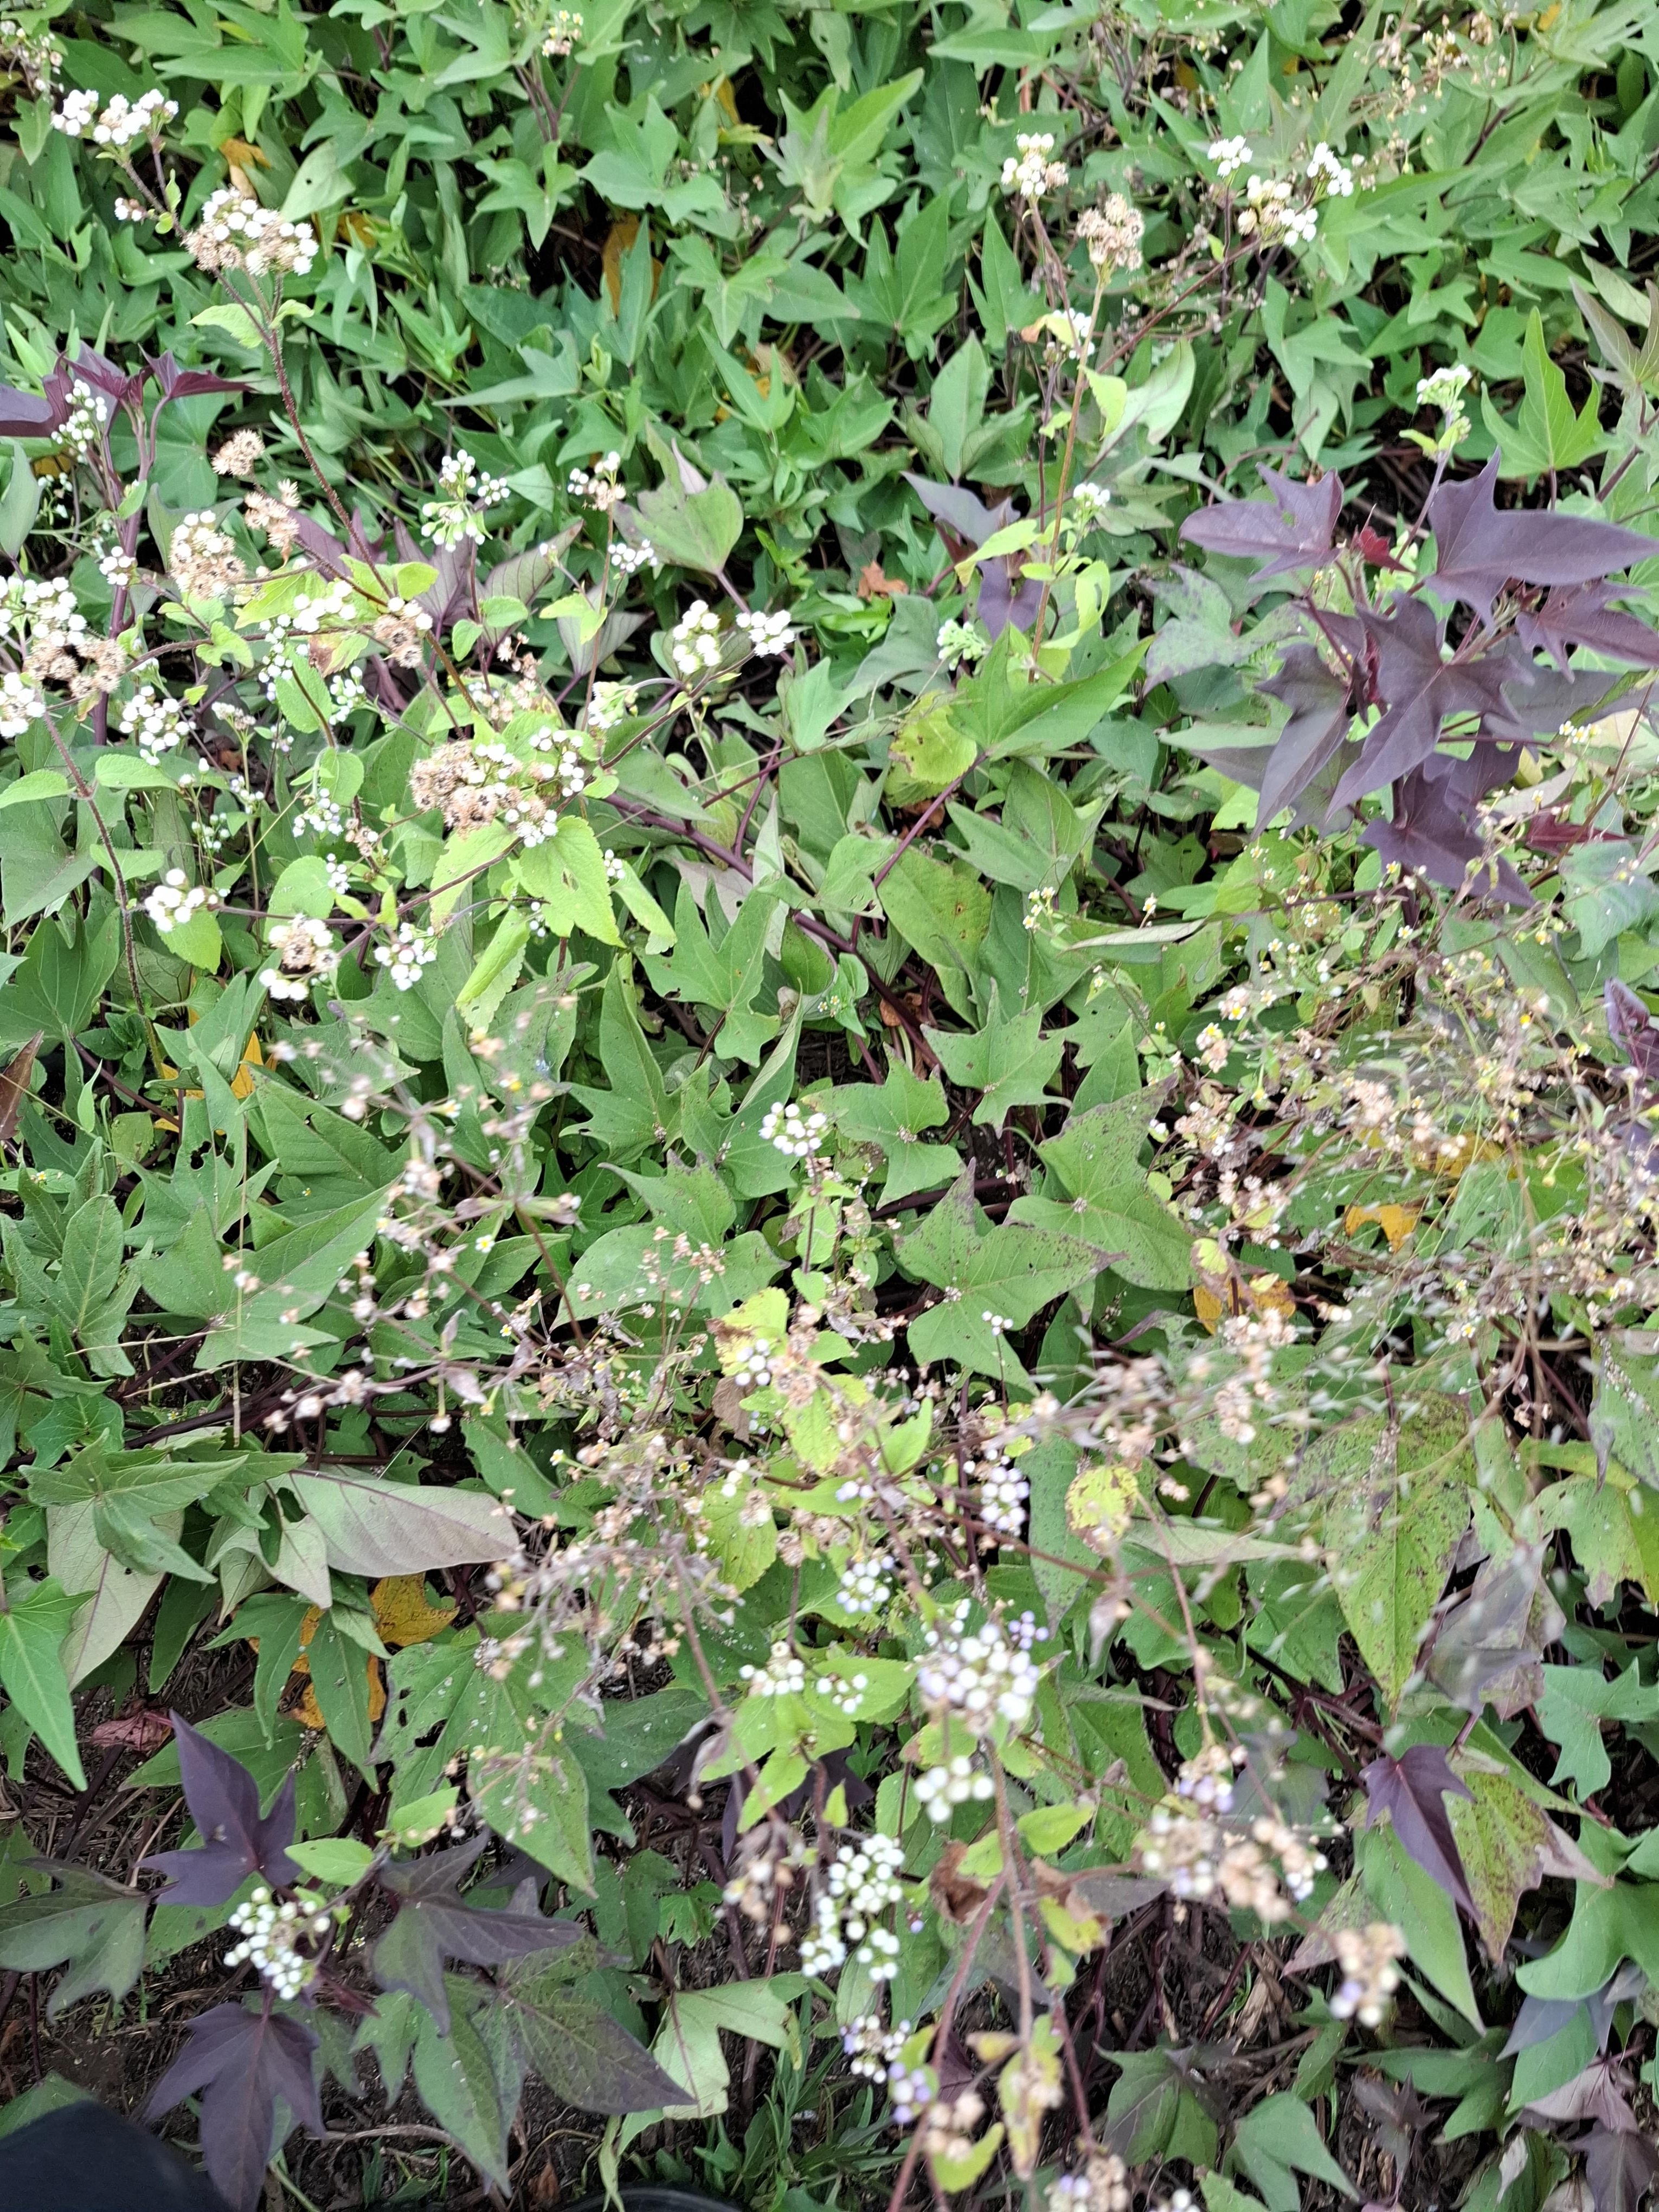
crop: sweet potato
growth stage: vegetative
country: Tanzania
